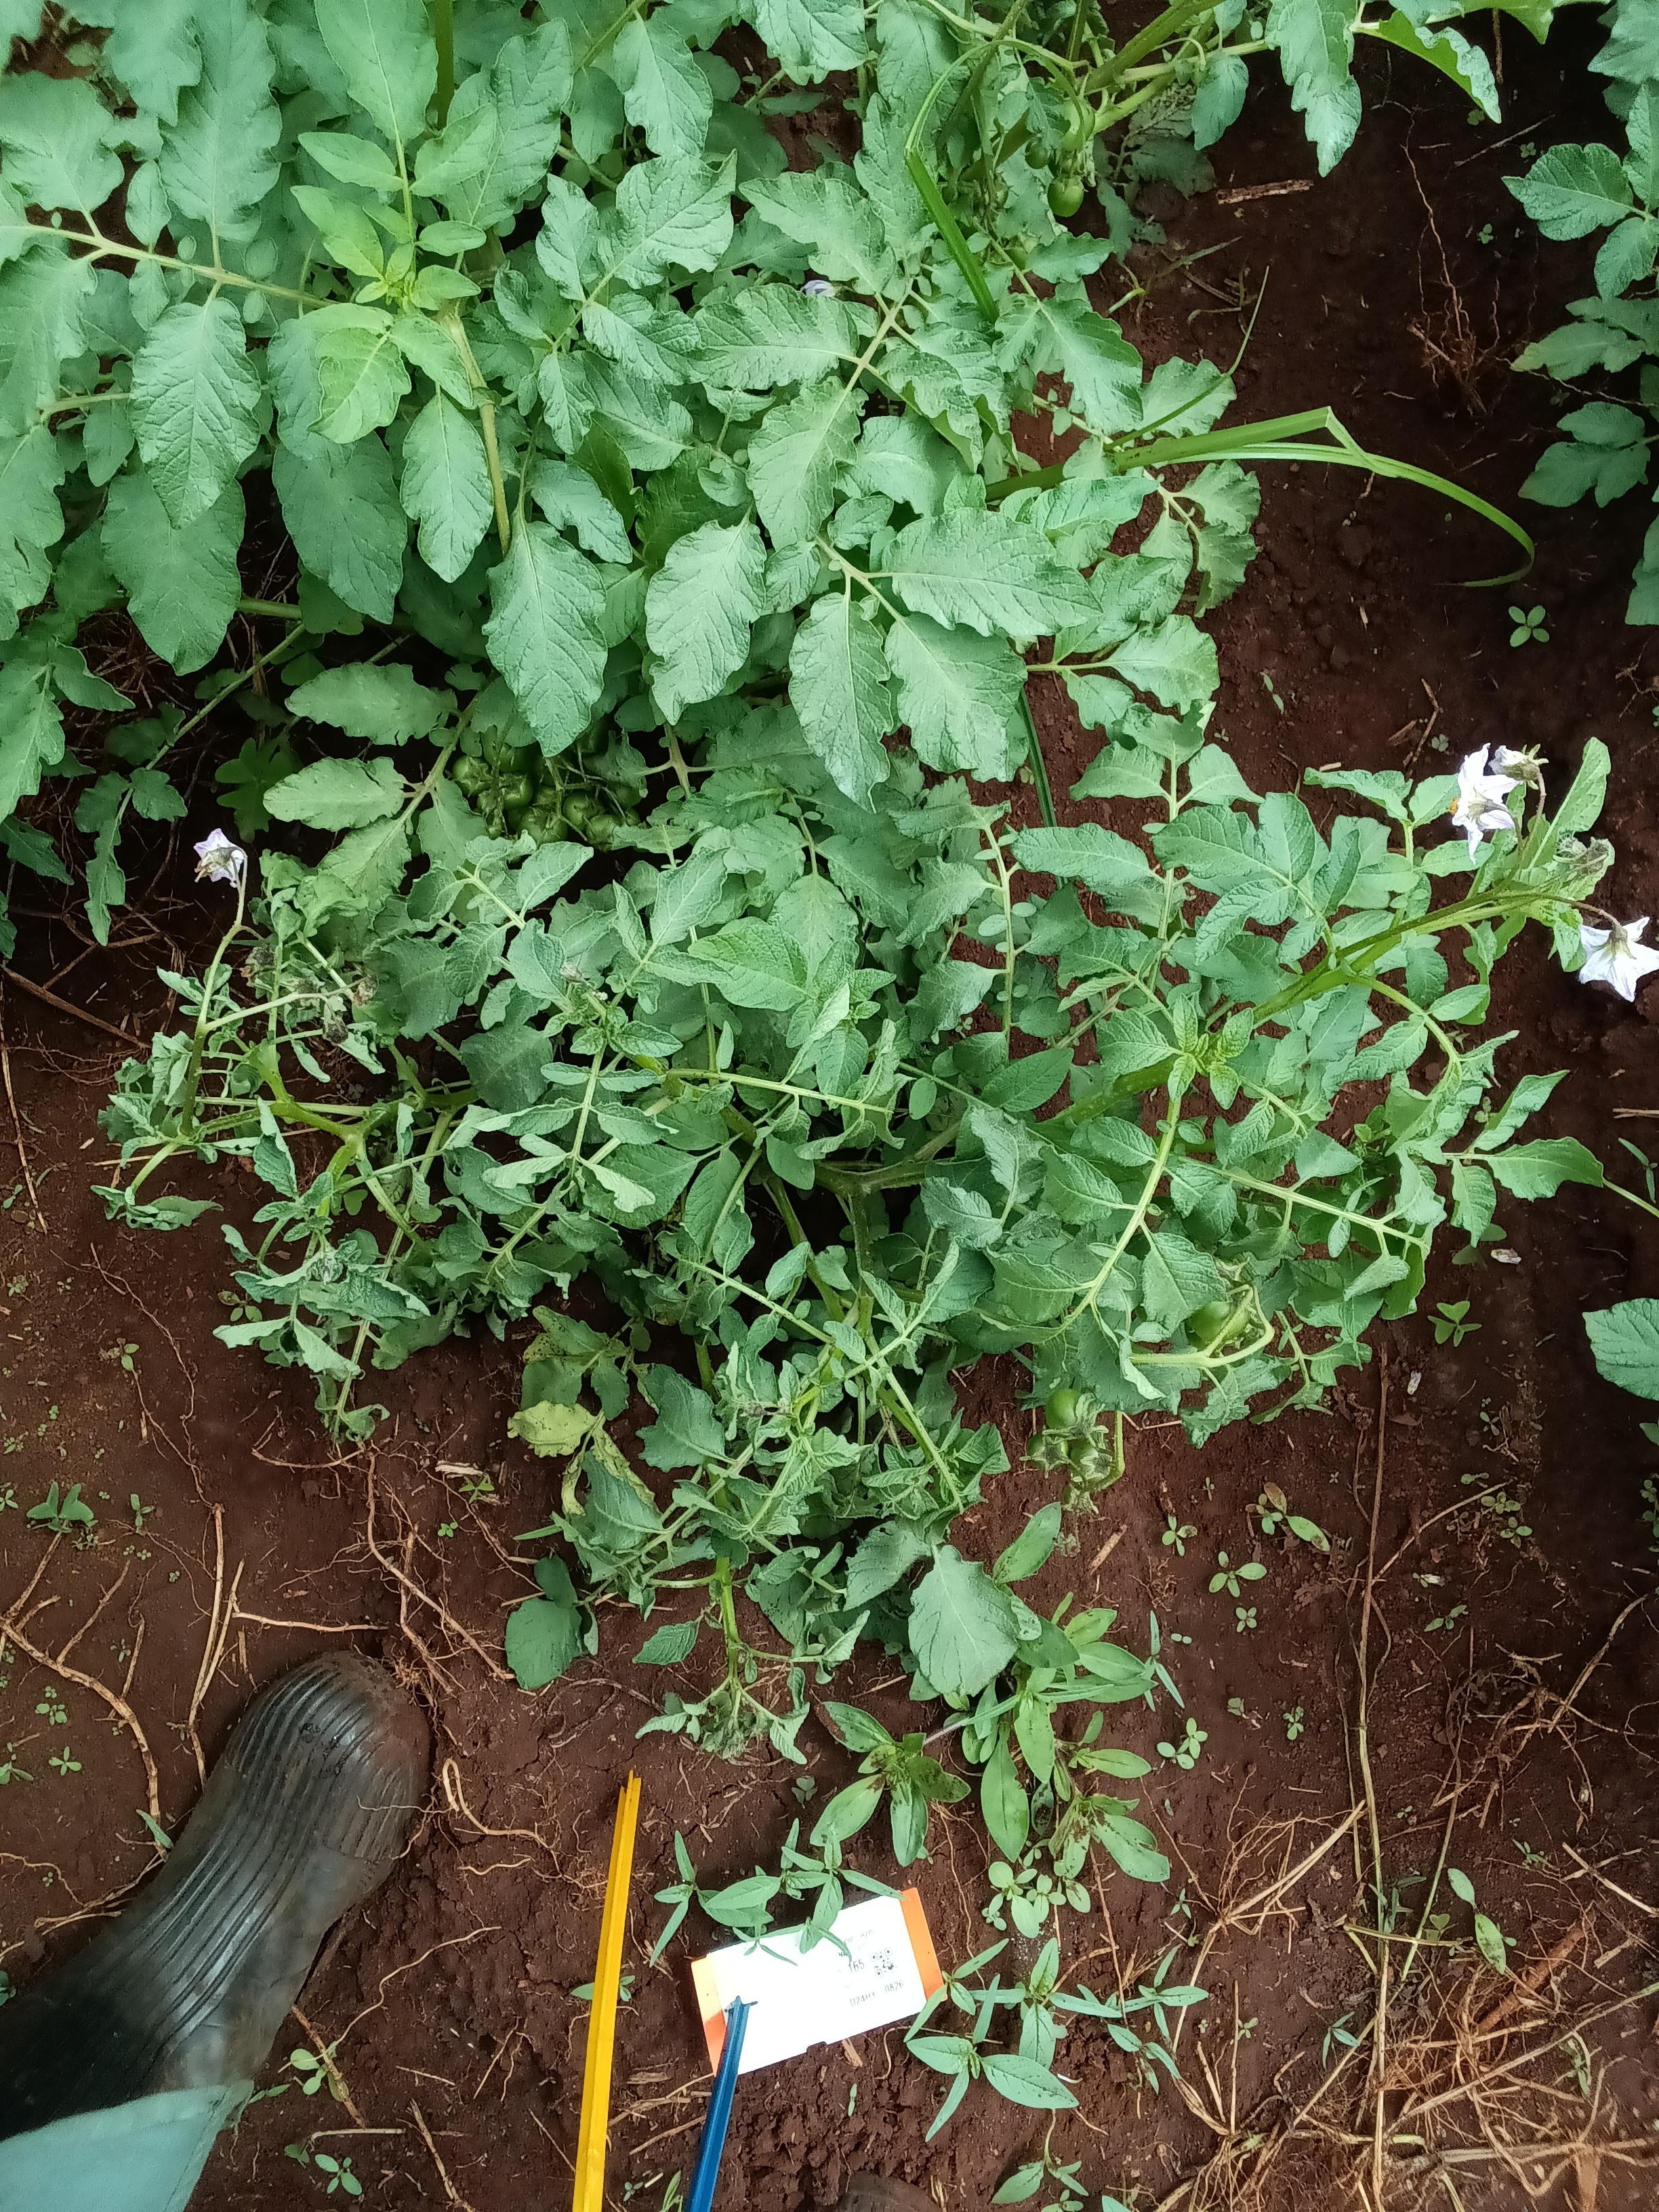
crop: potato
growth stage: flowering
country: Kenya
